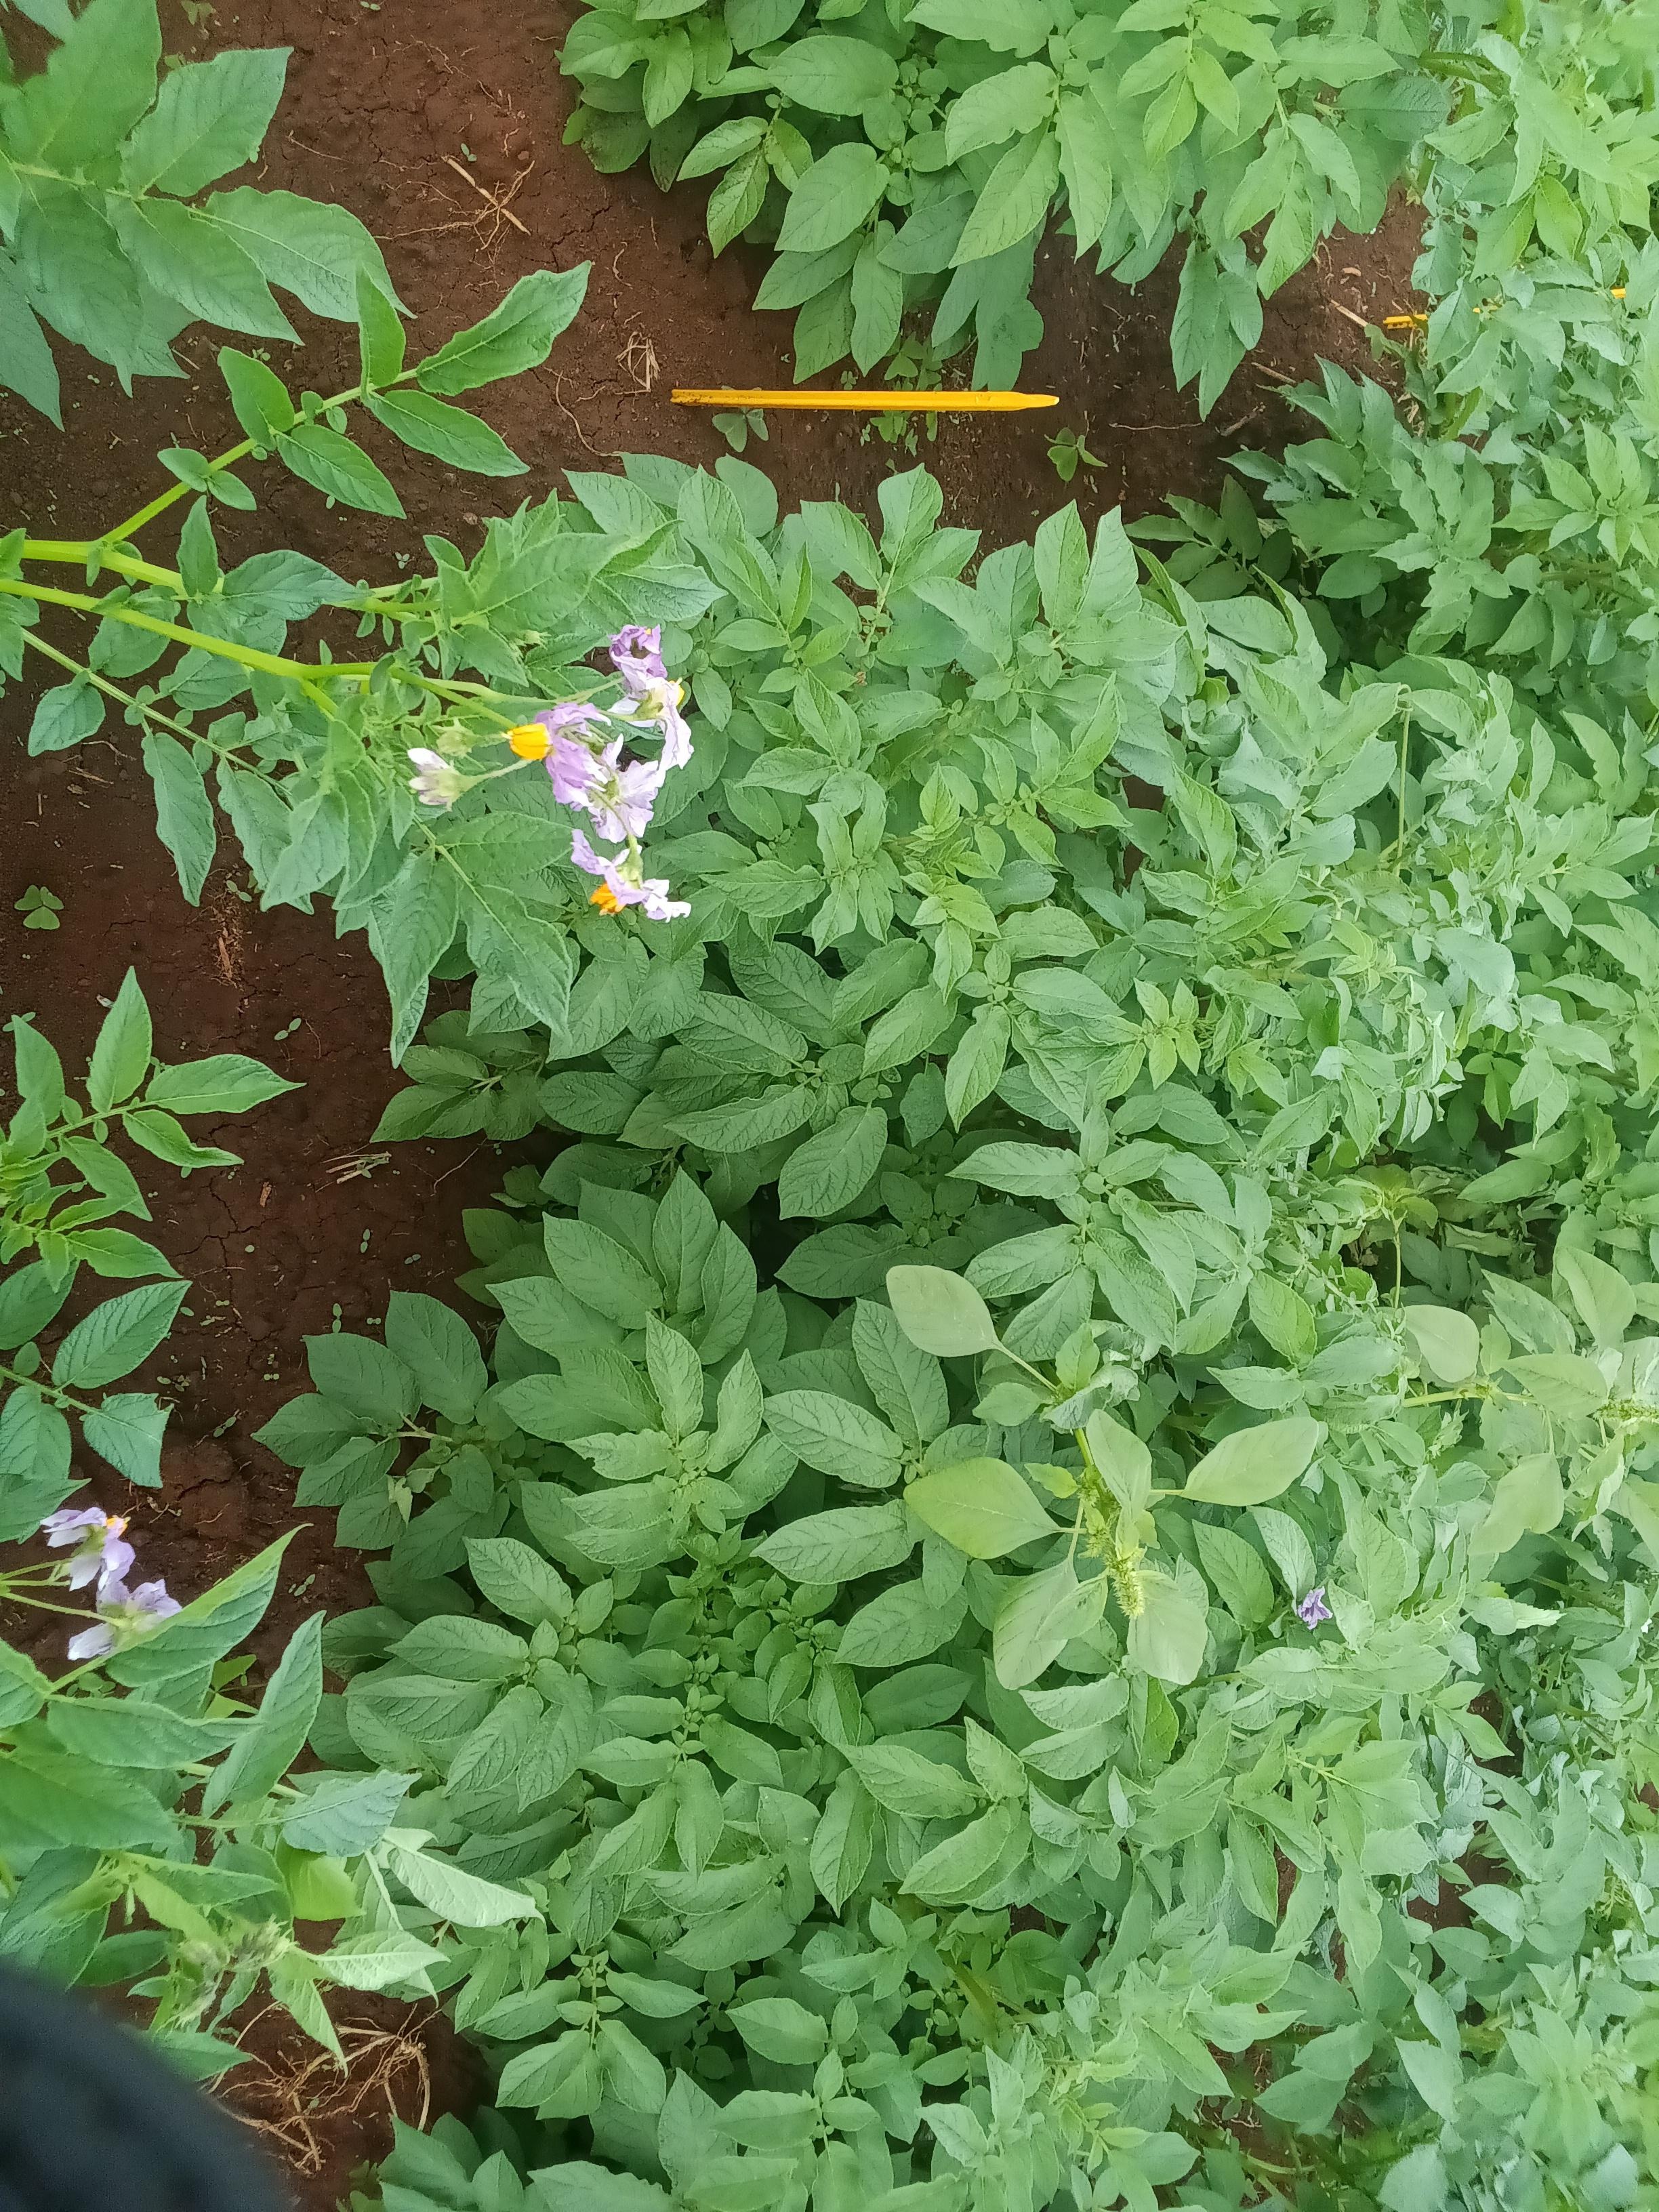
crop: potato
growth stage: flowering
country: Kenya
